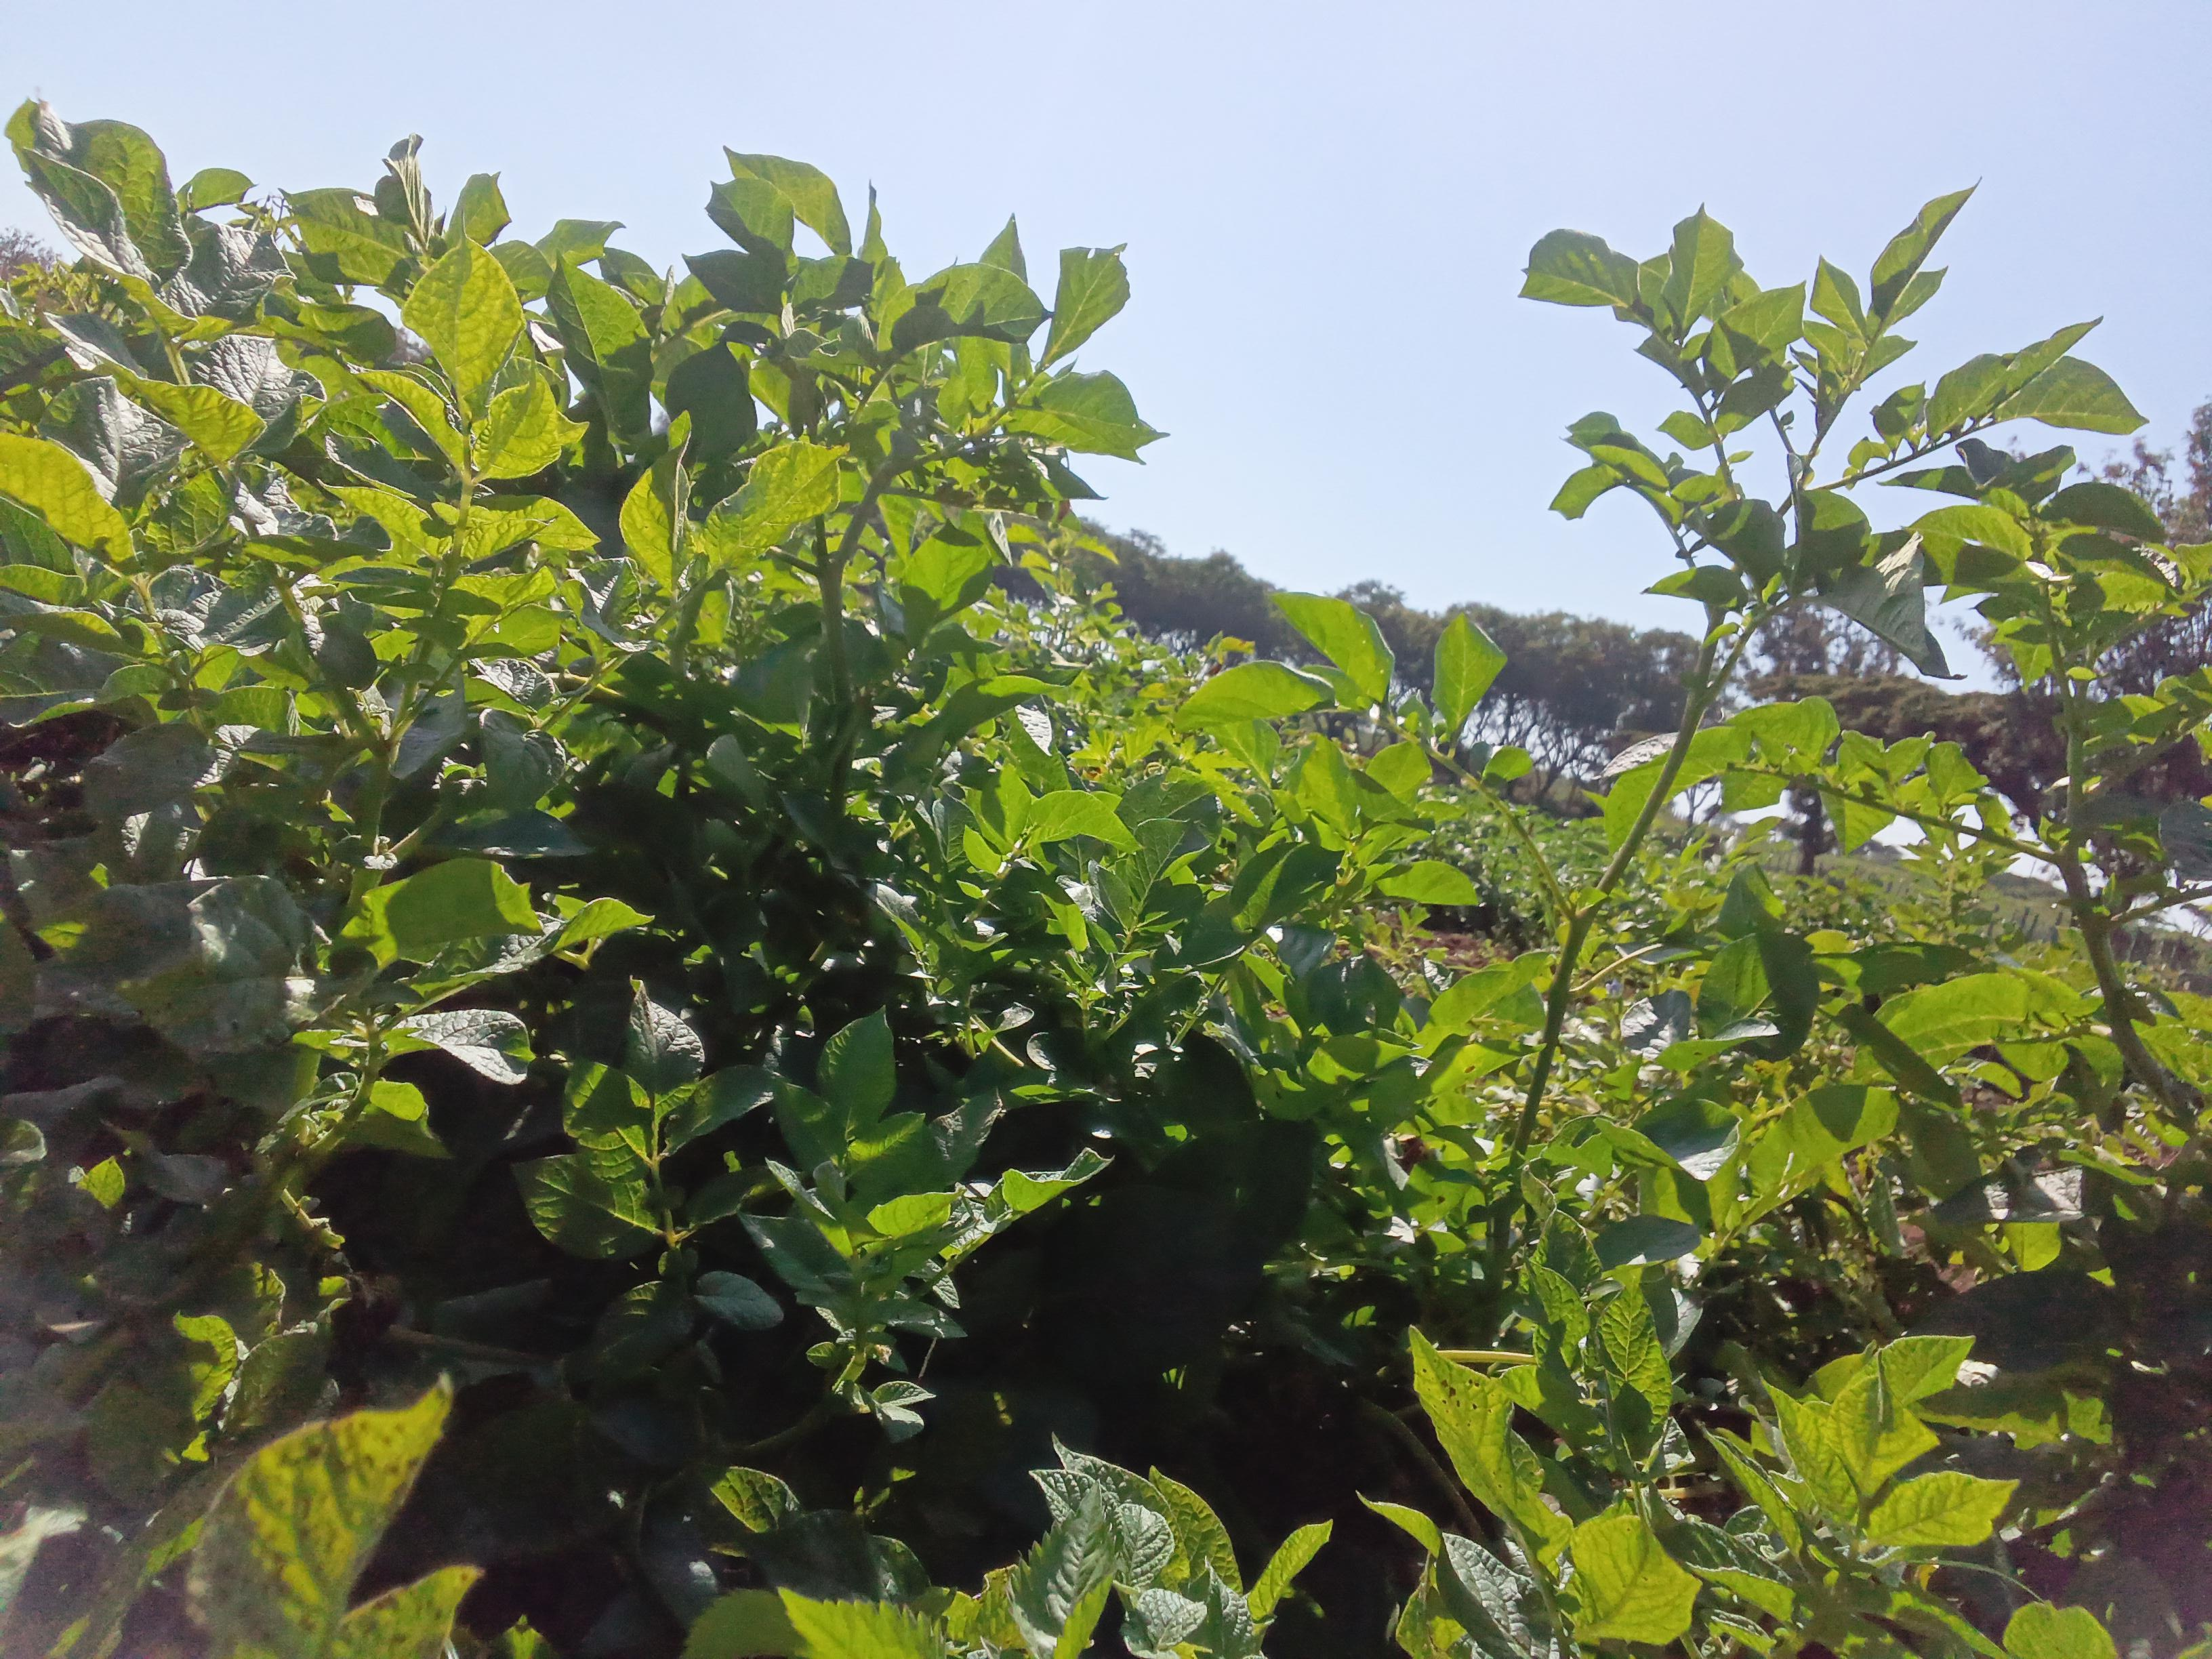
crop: potato
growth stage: flowering
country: Kenya
